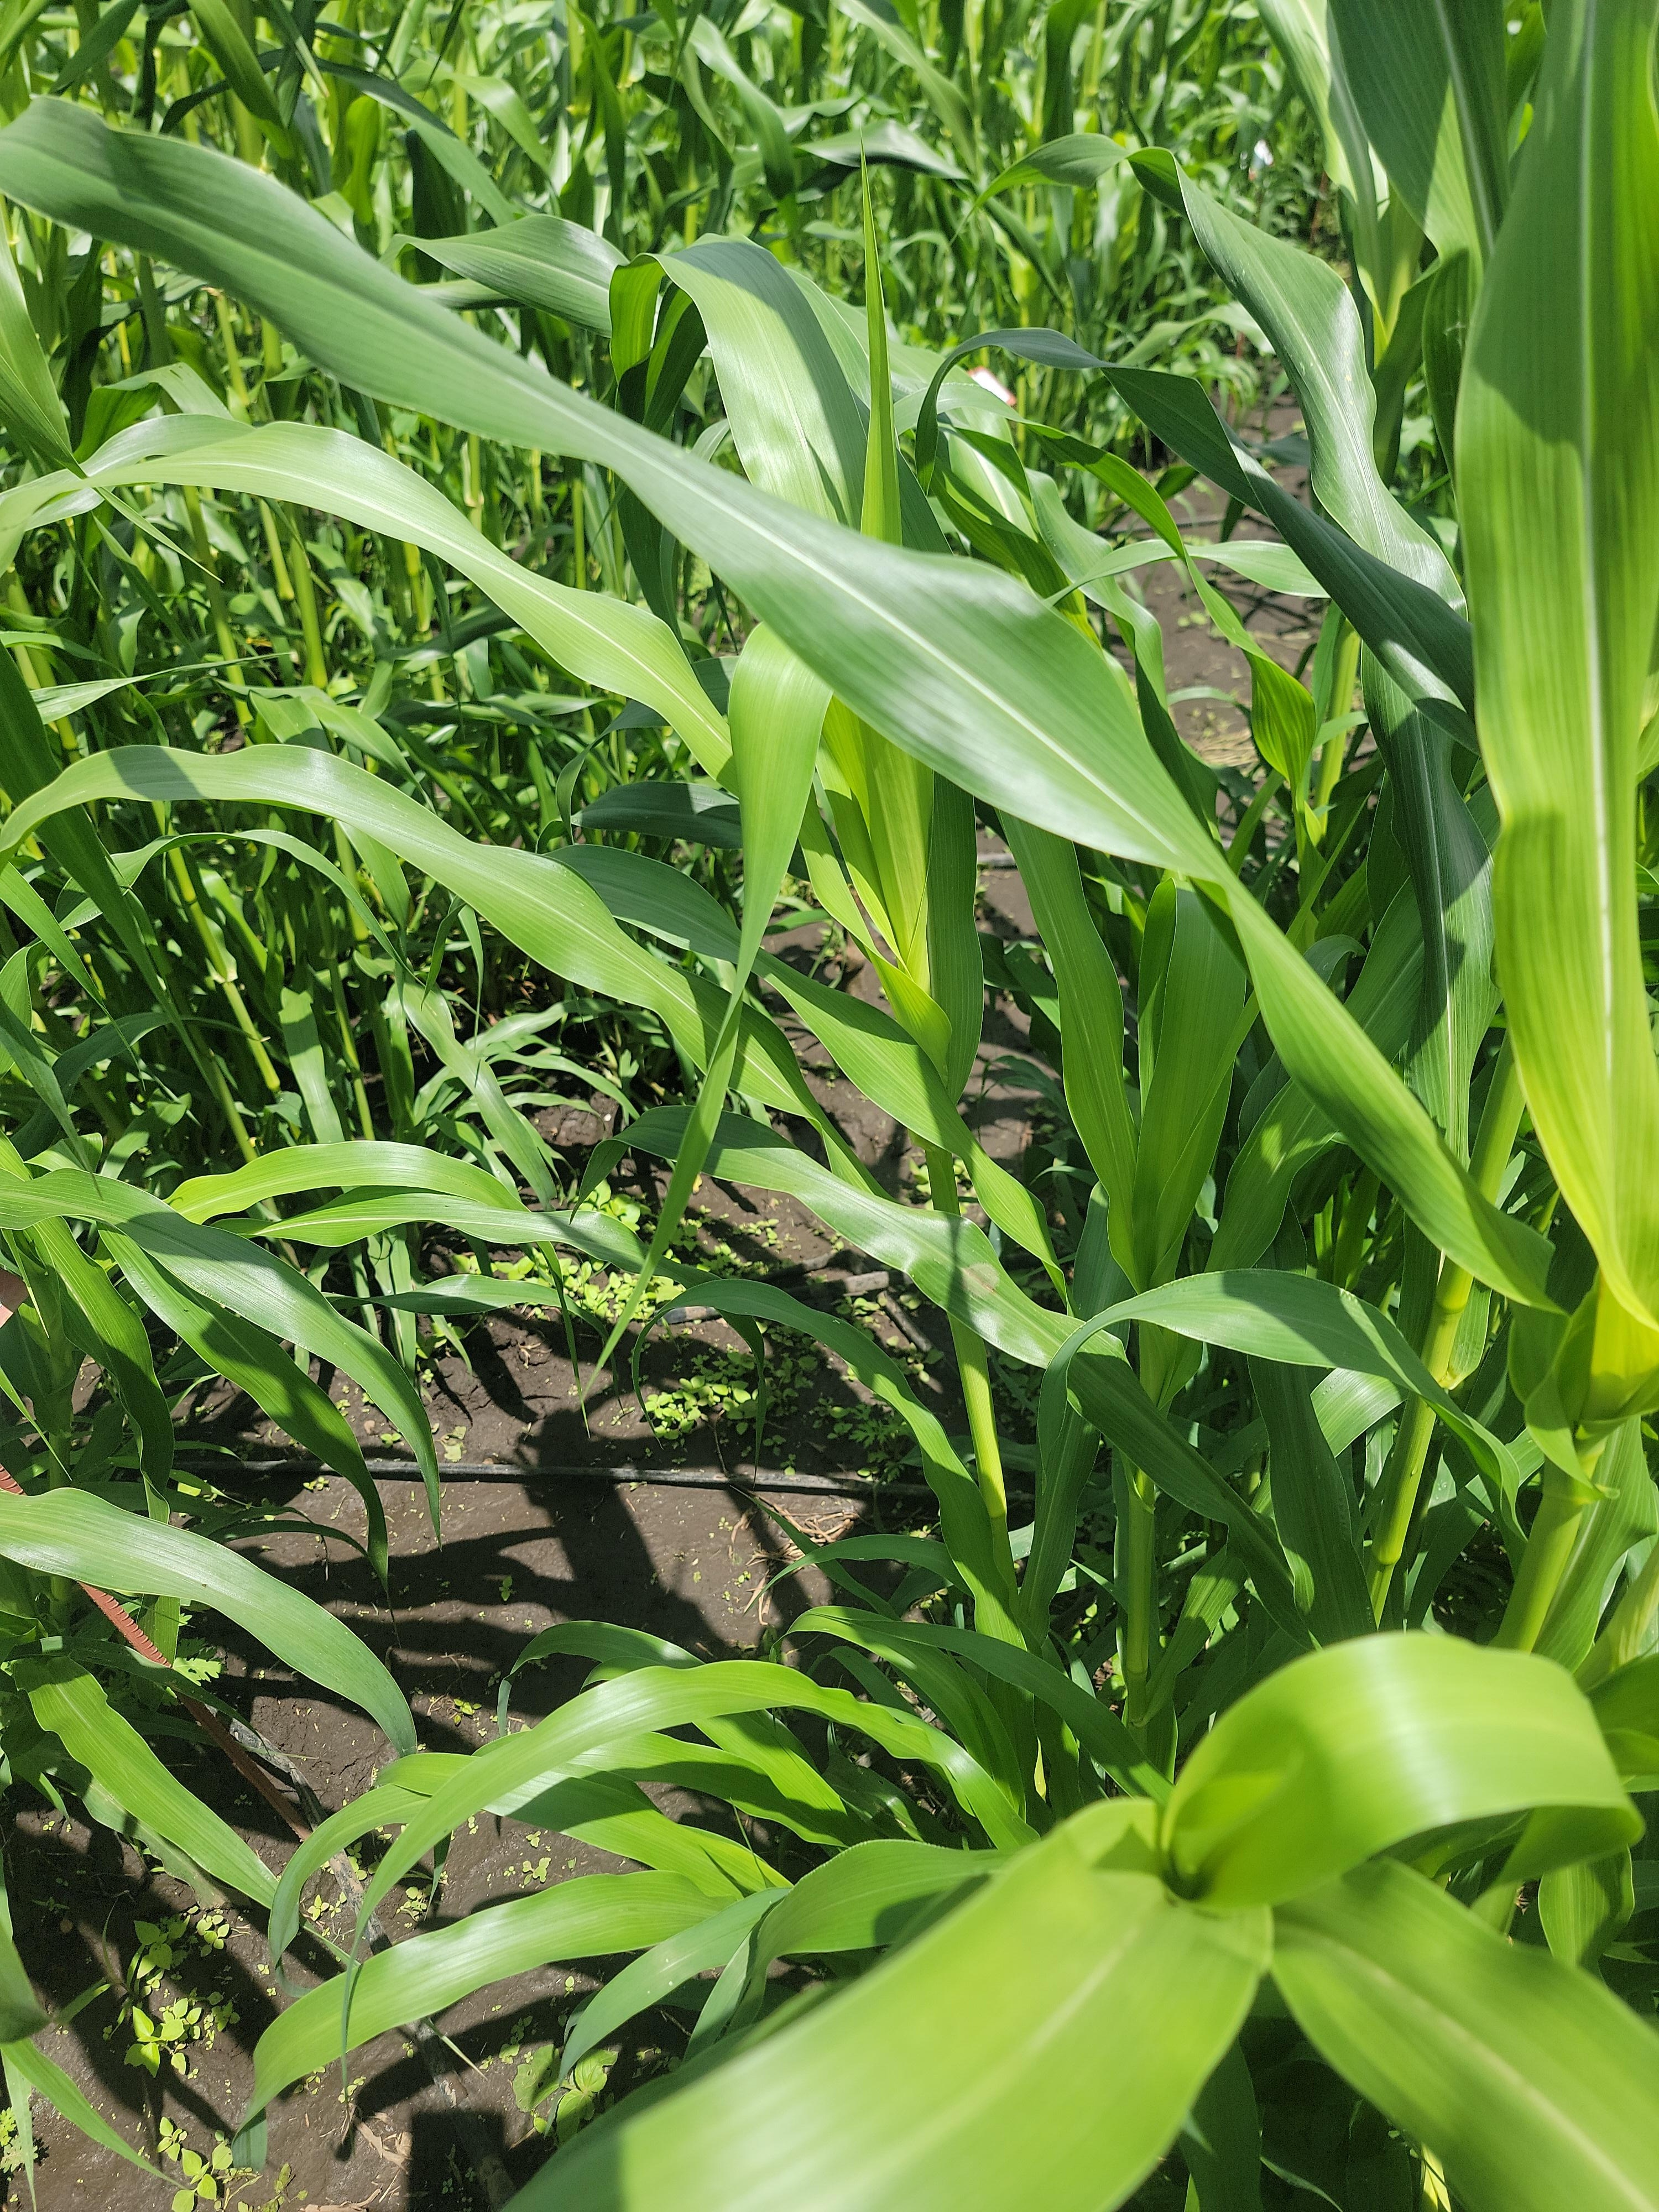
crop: pearl millet
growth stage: heading tuber
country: Tanzania
